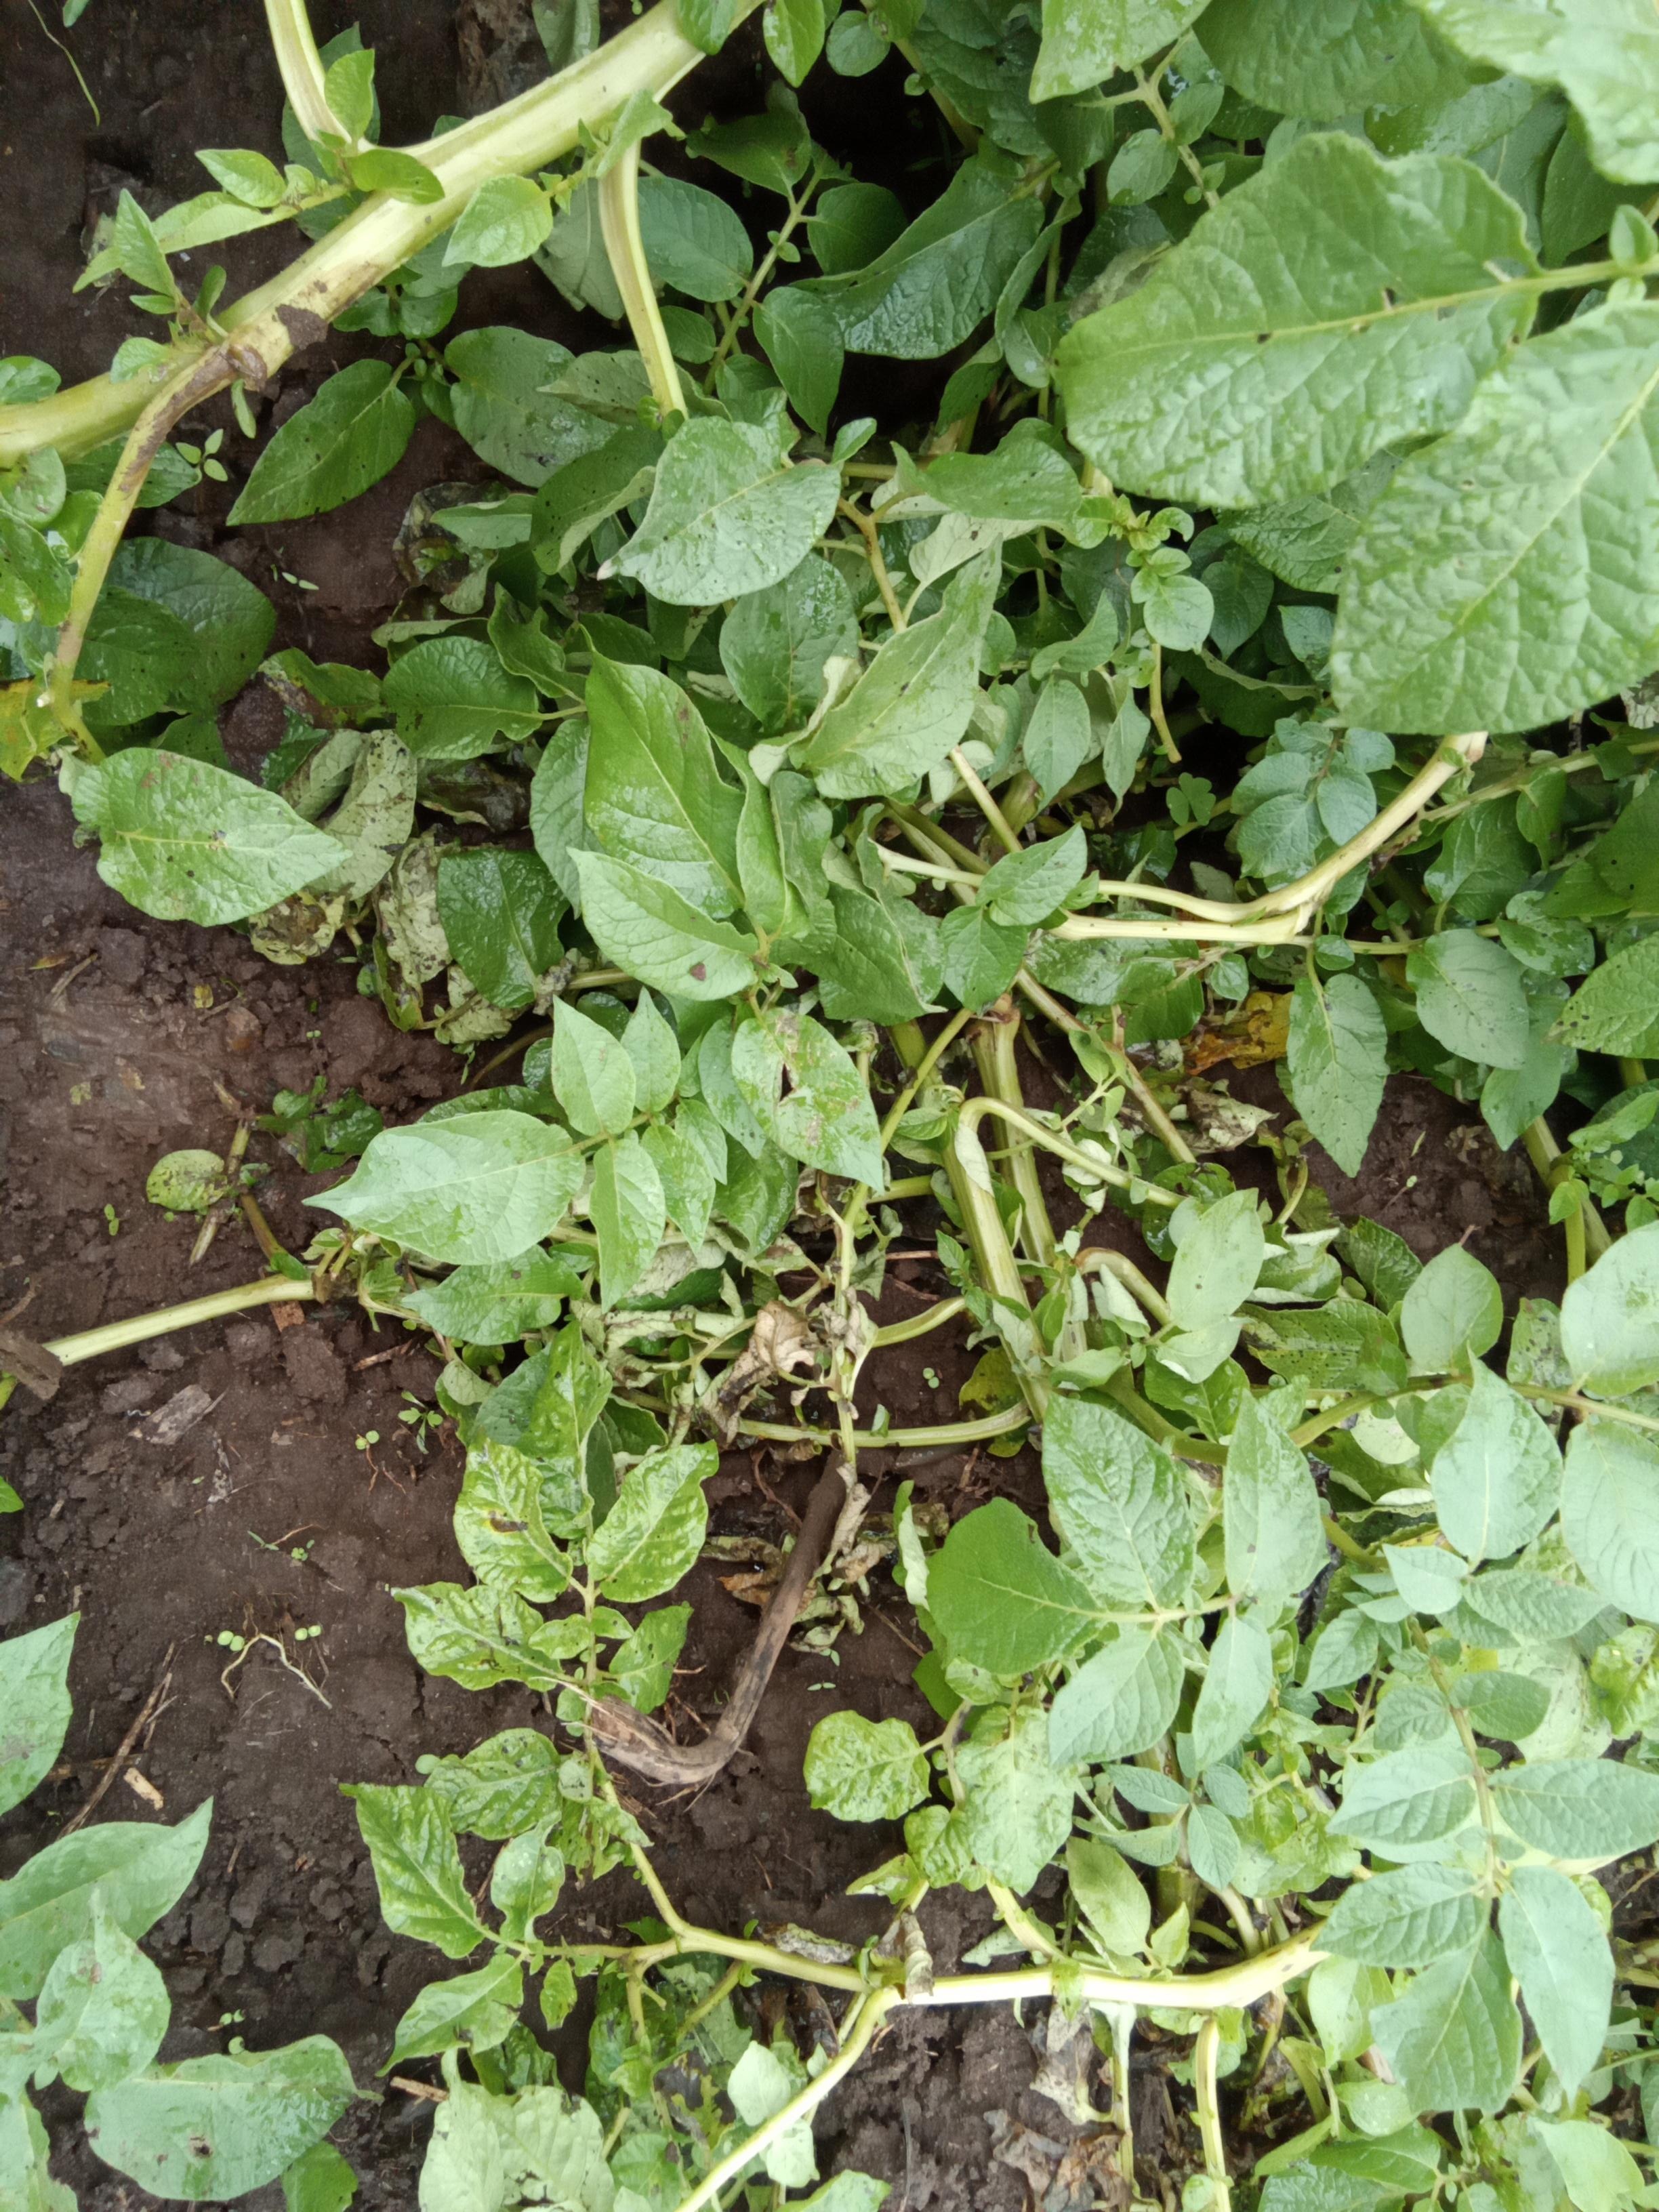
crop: potato
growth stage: vegetative
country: Kenya
